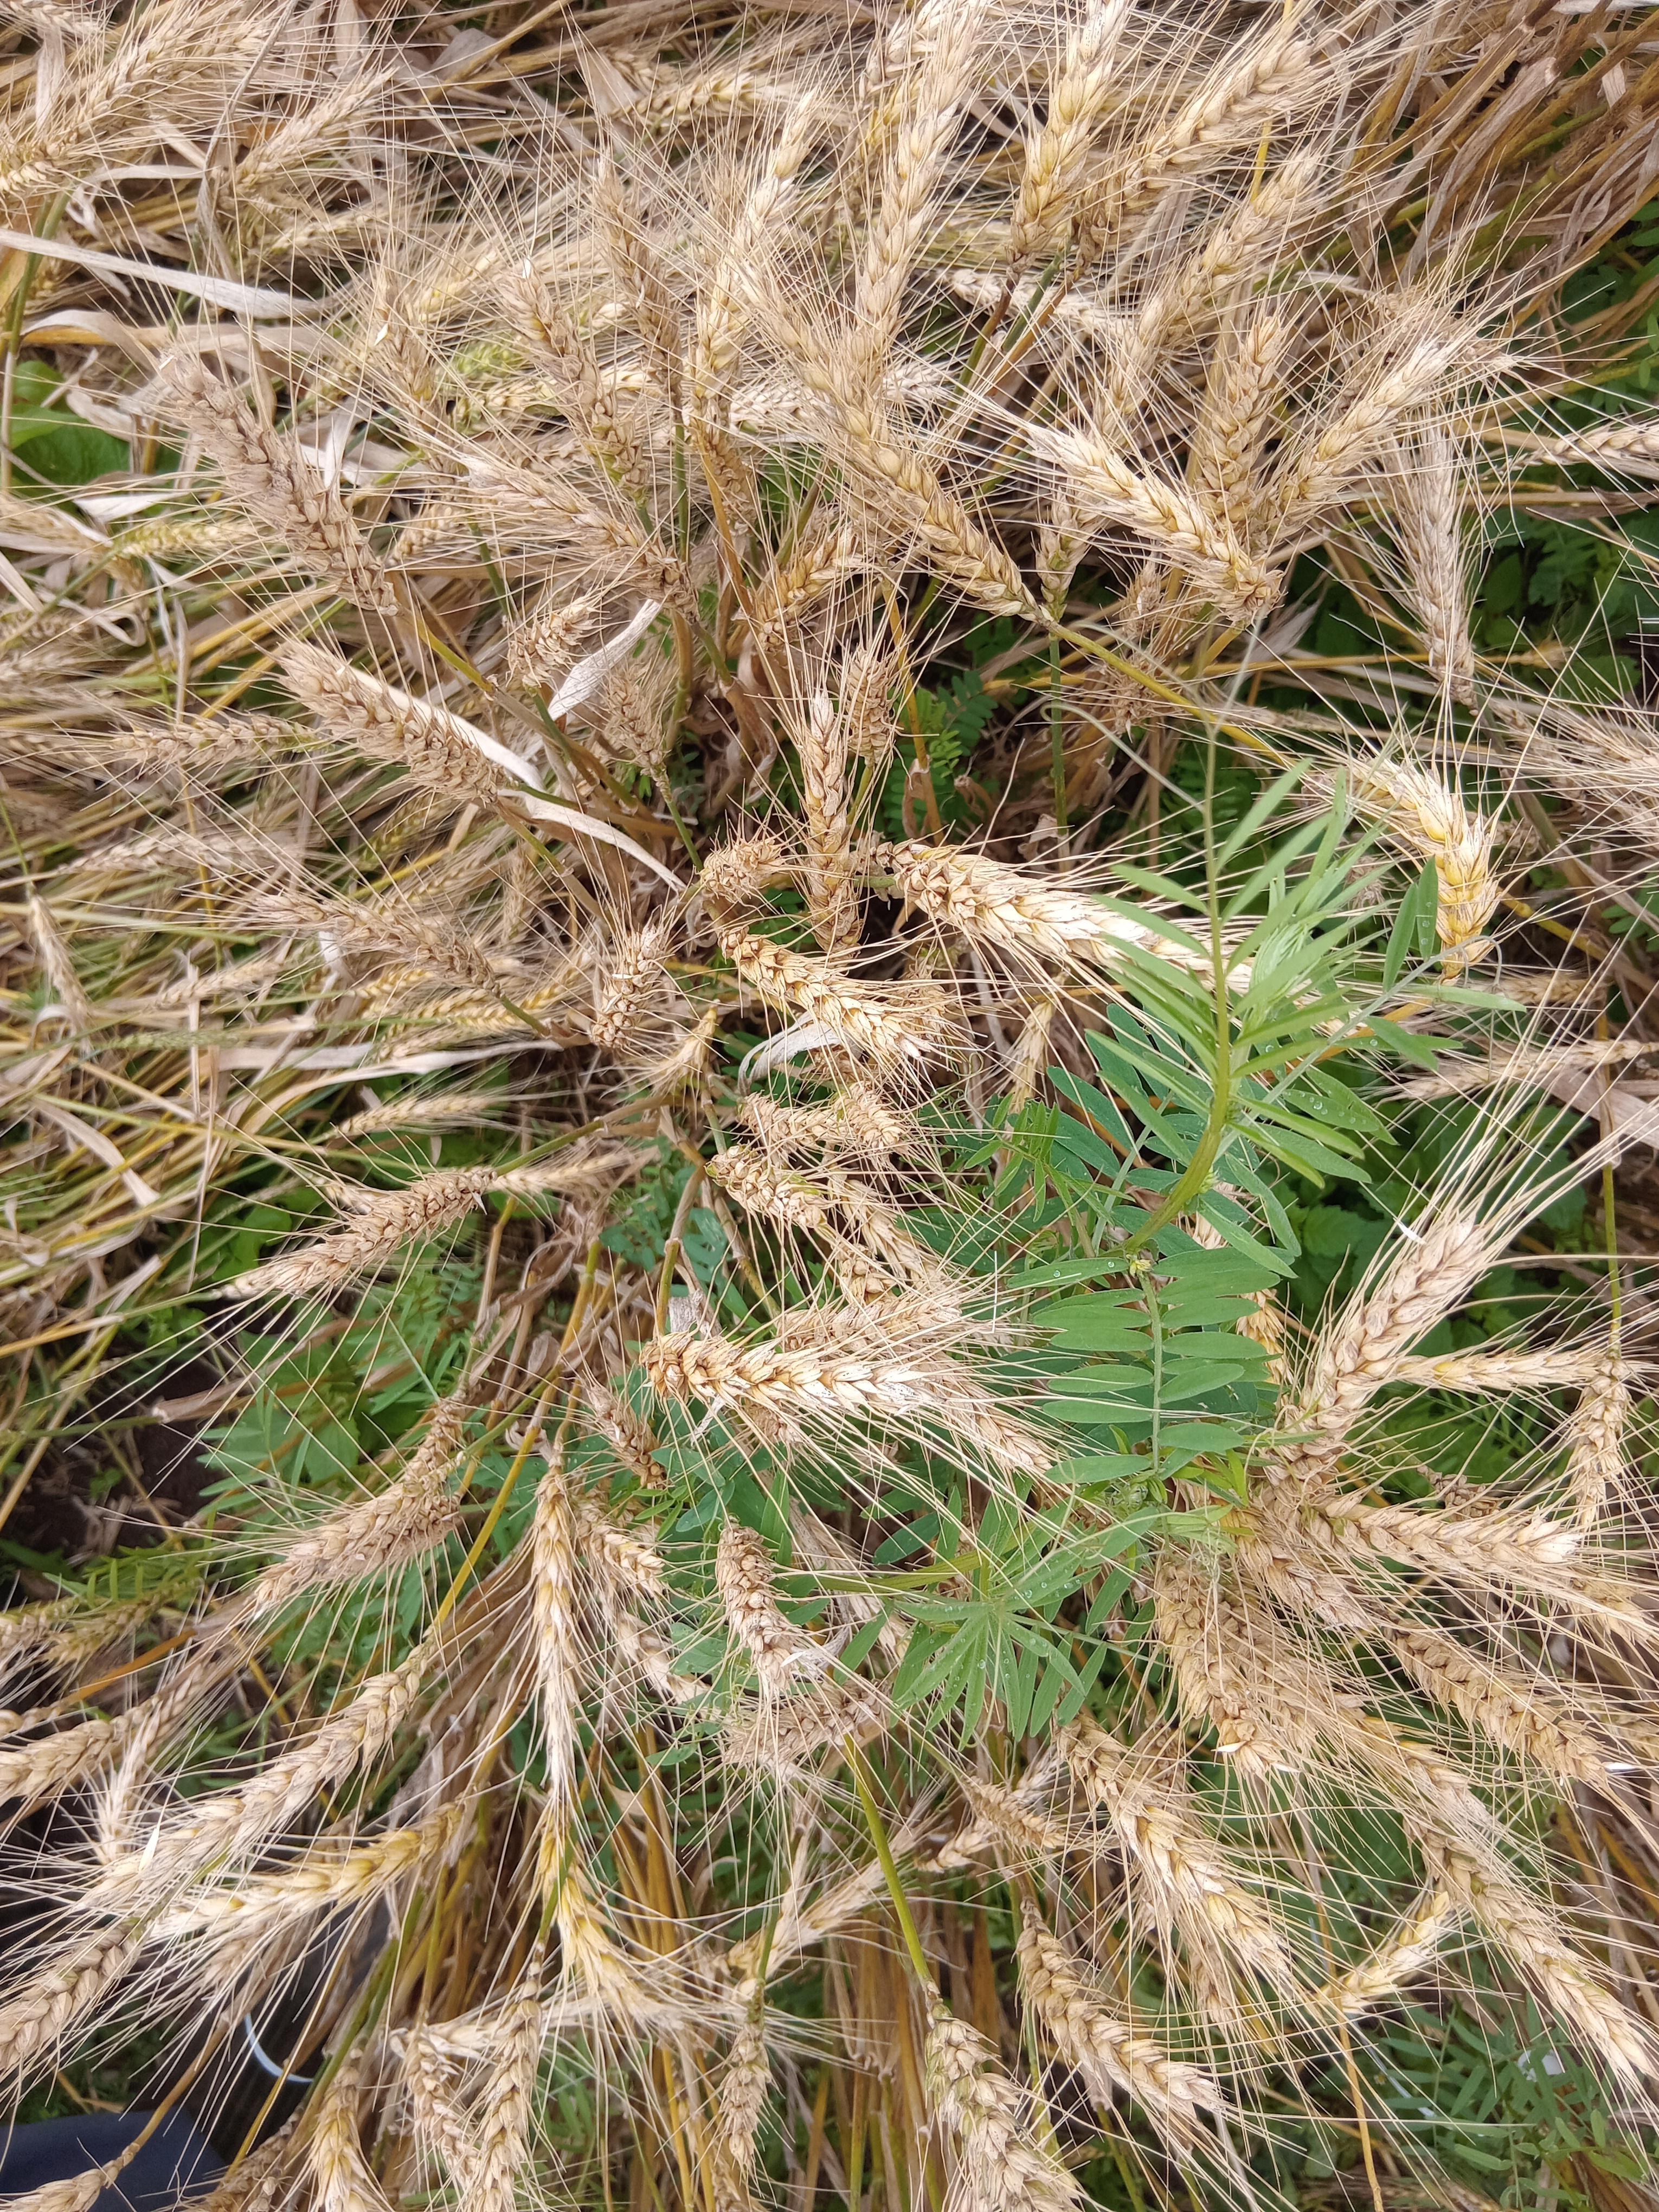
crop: wheat
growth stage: maturity
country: Kenya
